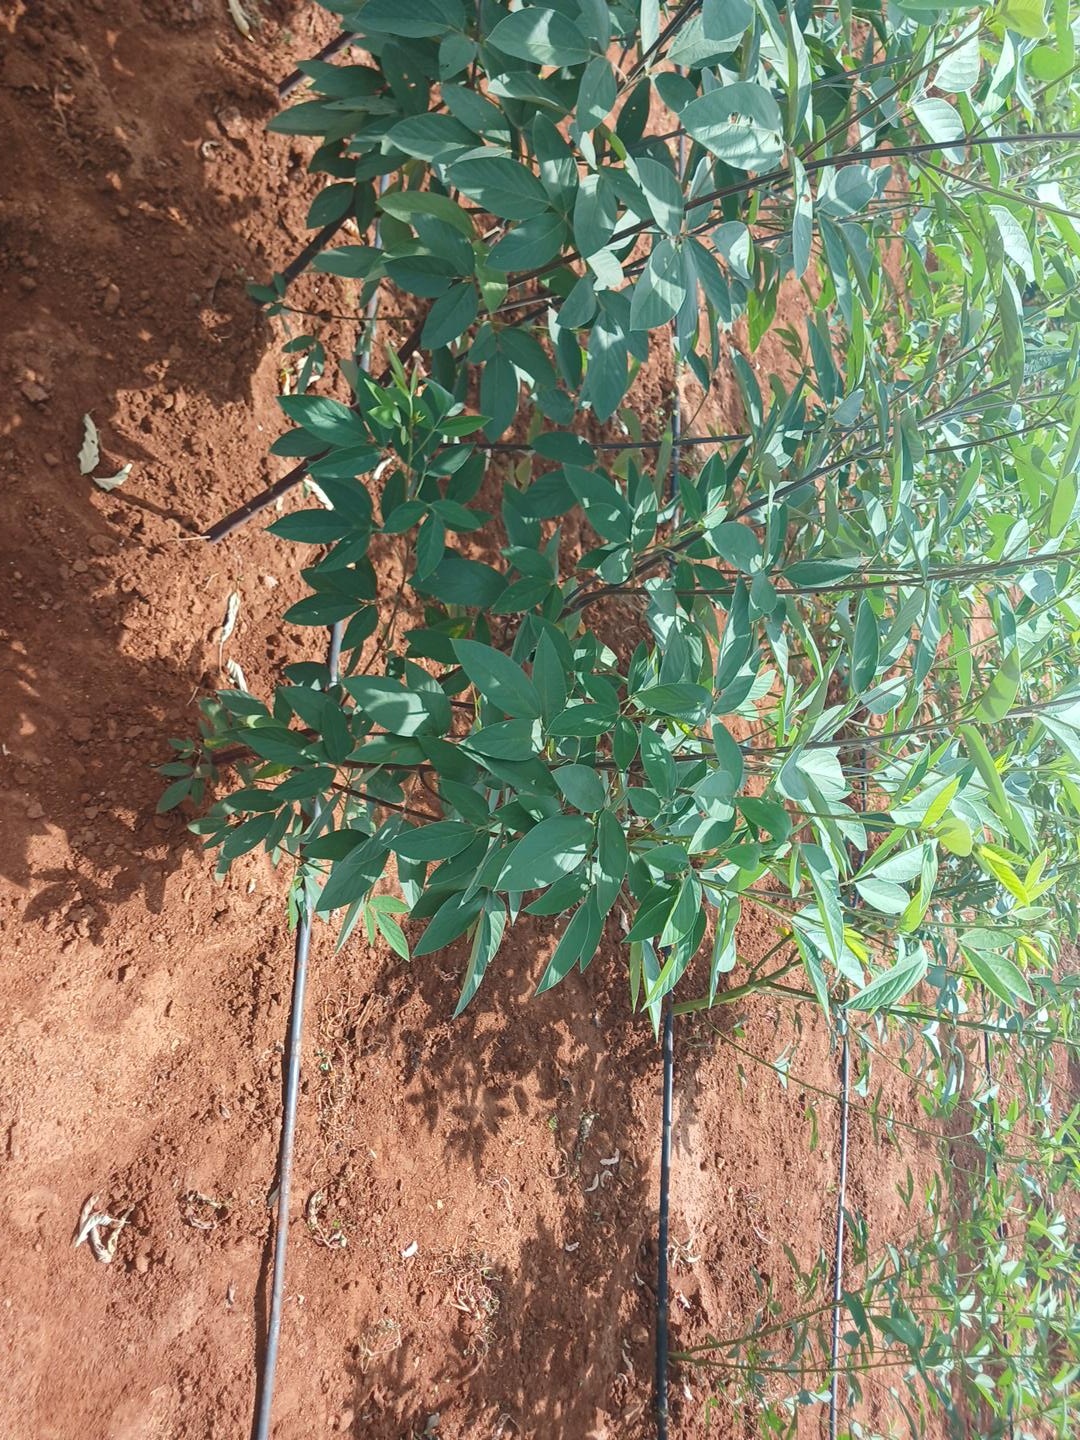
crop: pigeonpea
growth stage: vegetative
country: Kenya
